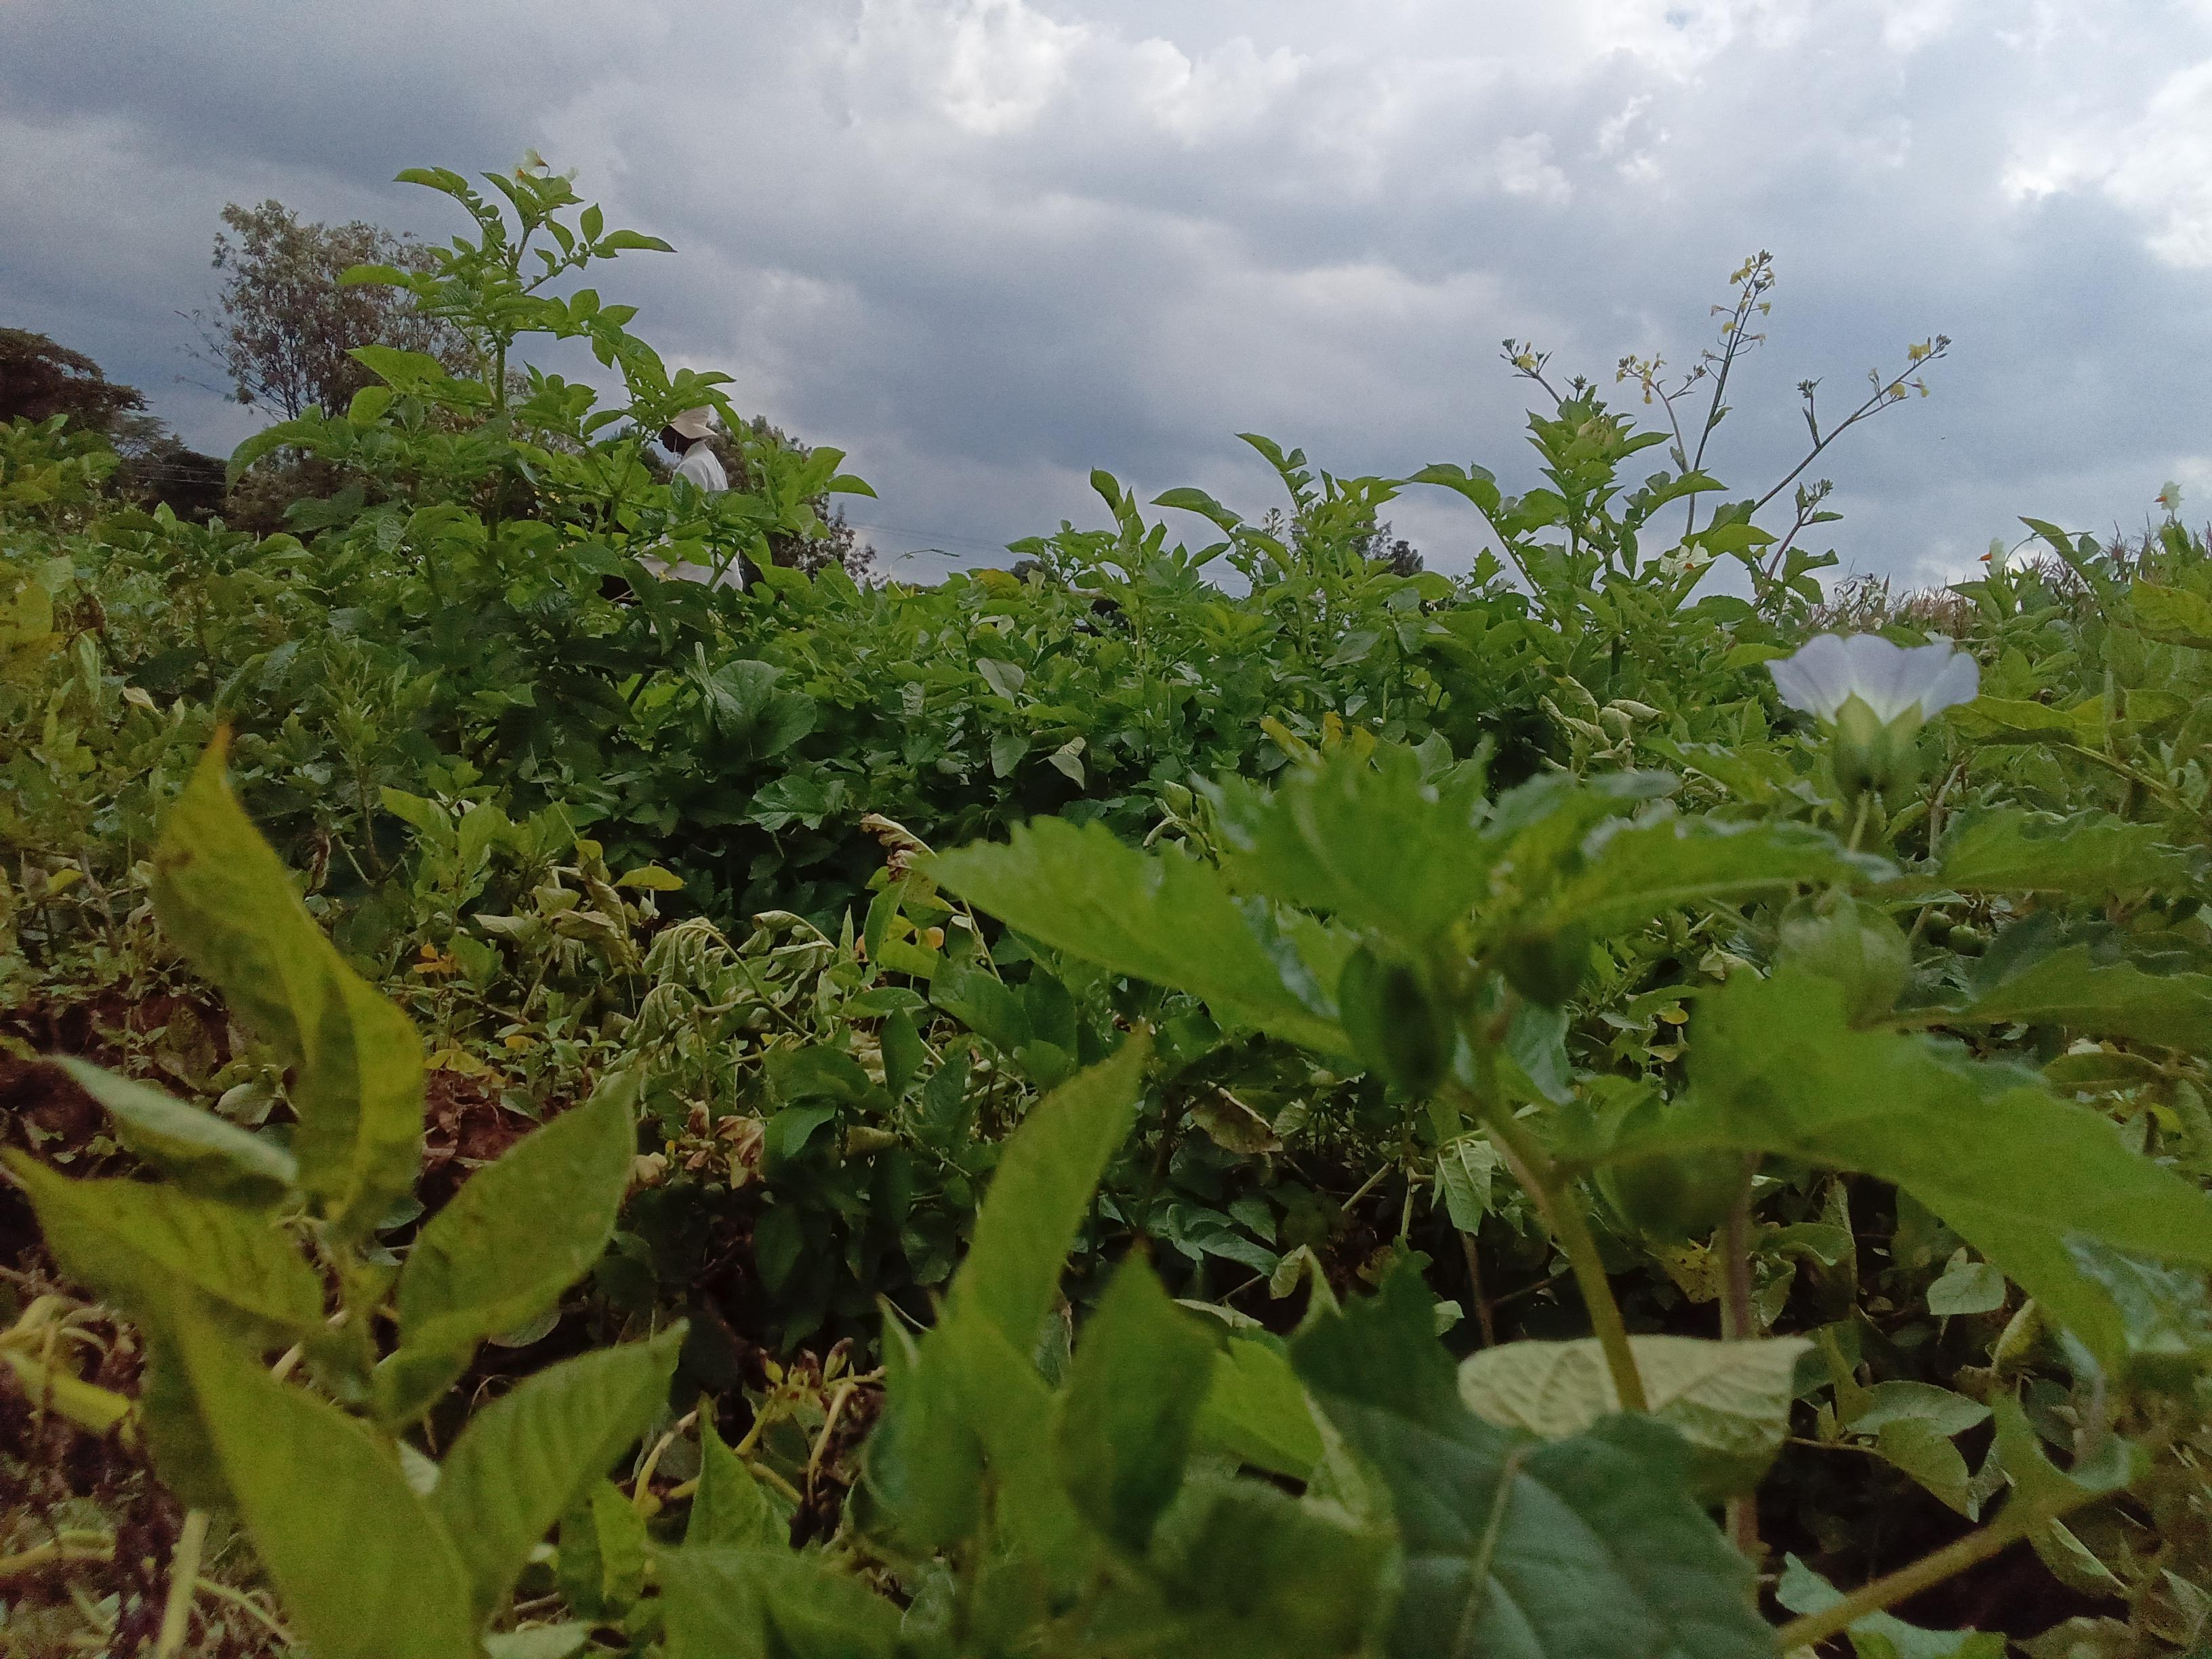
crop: potato
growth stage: maturity
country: Kenya
